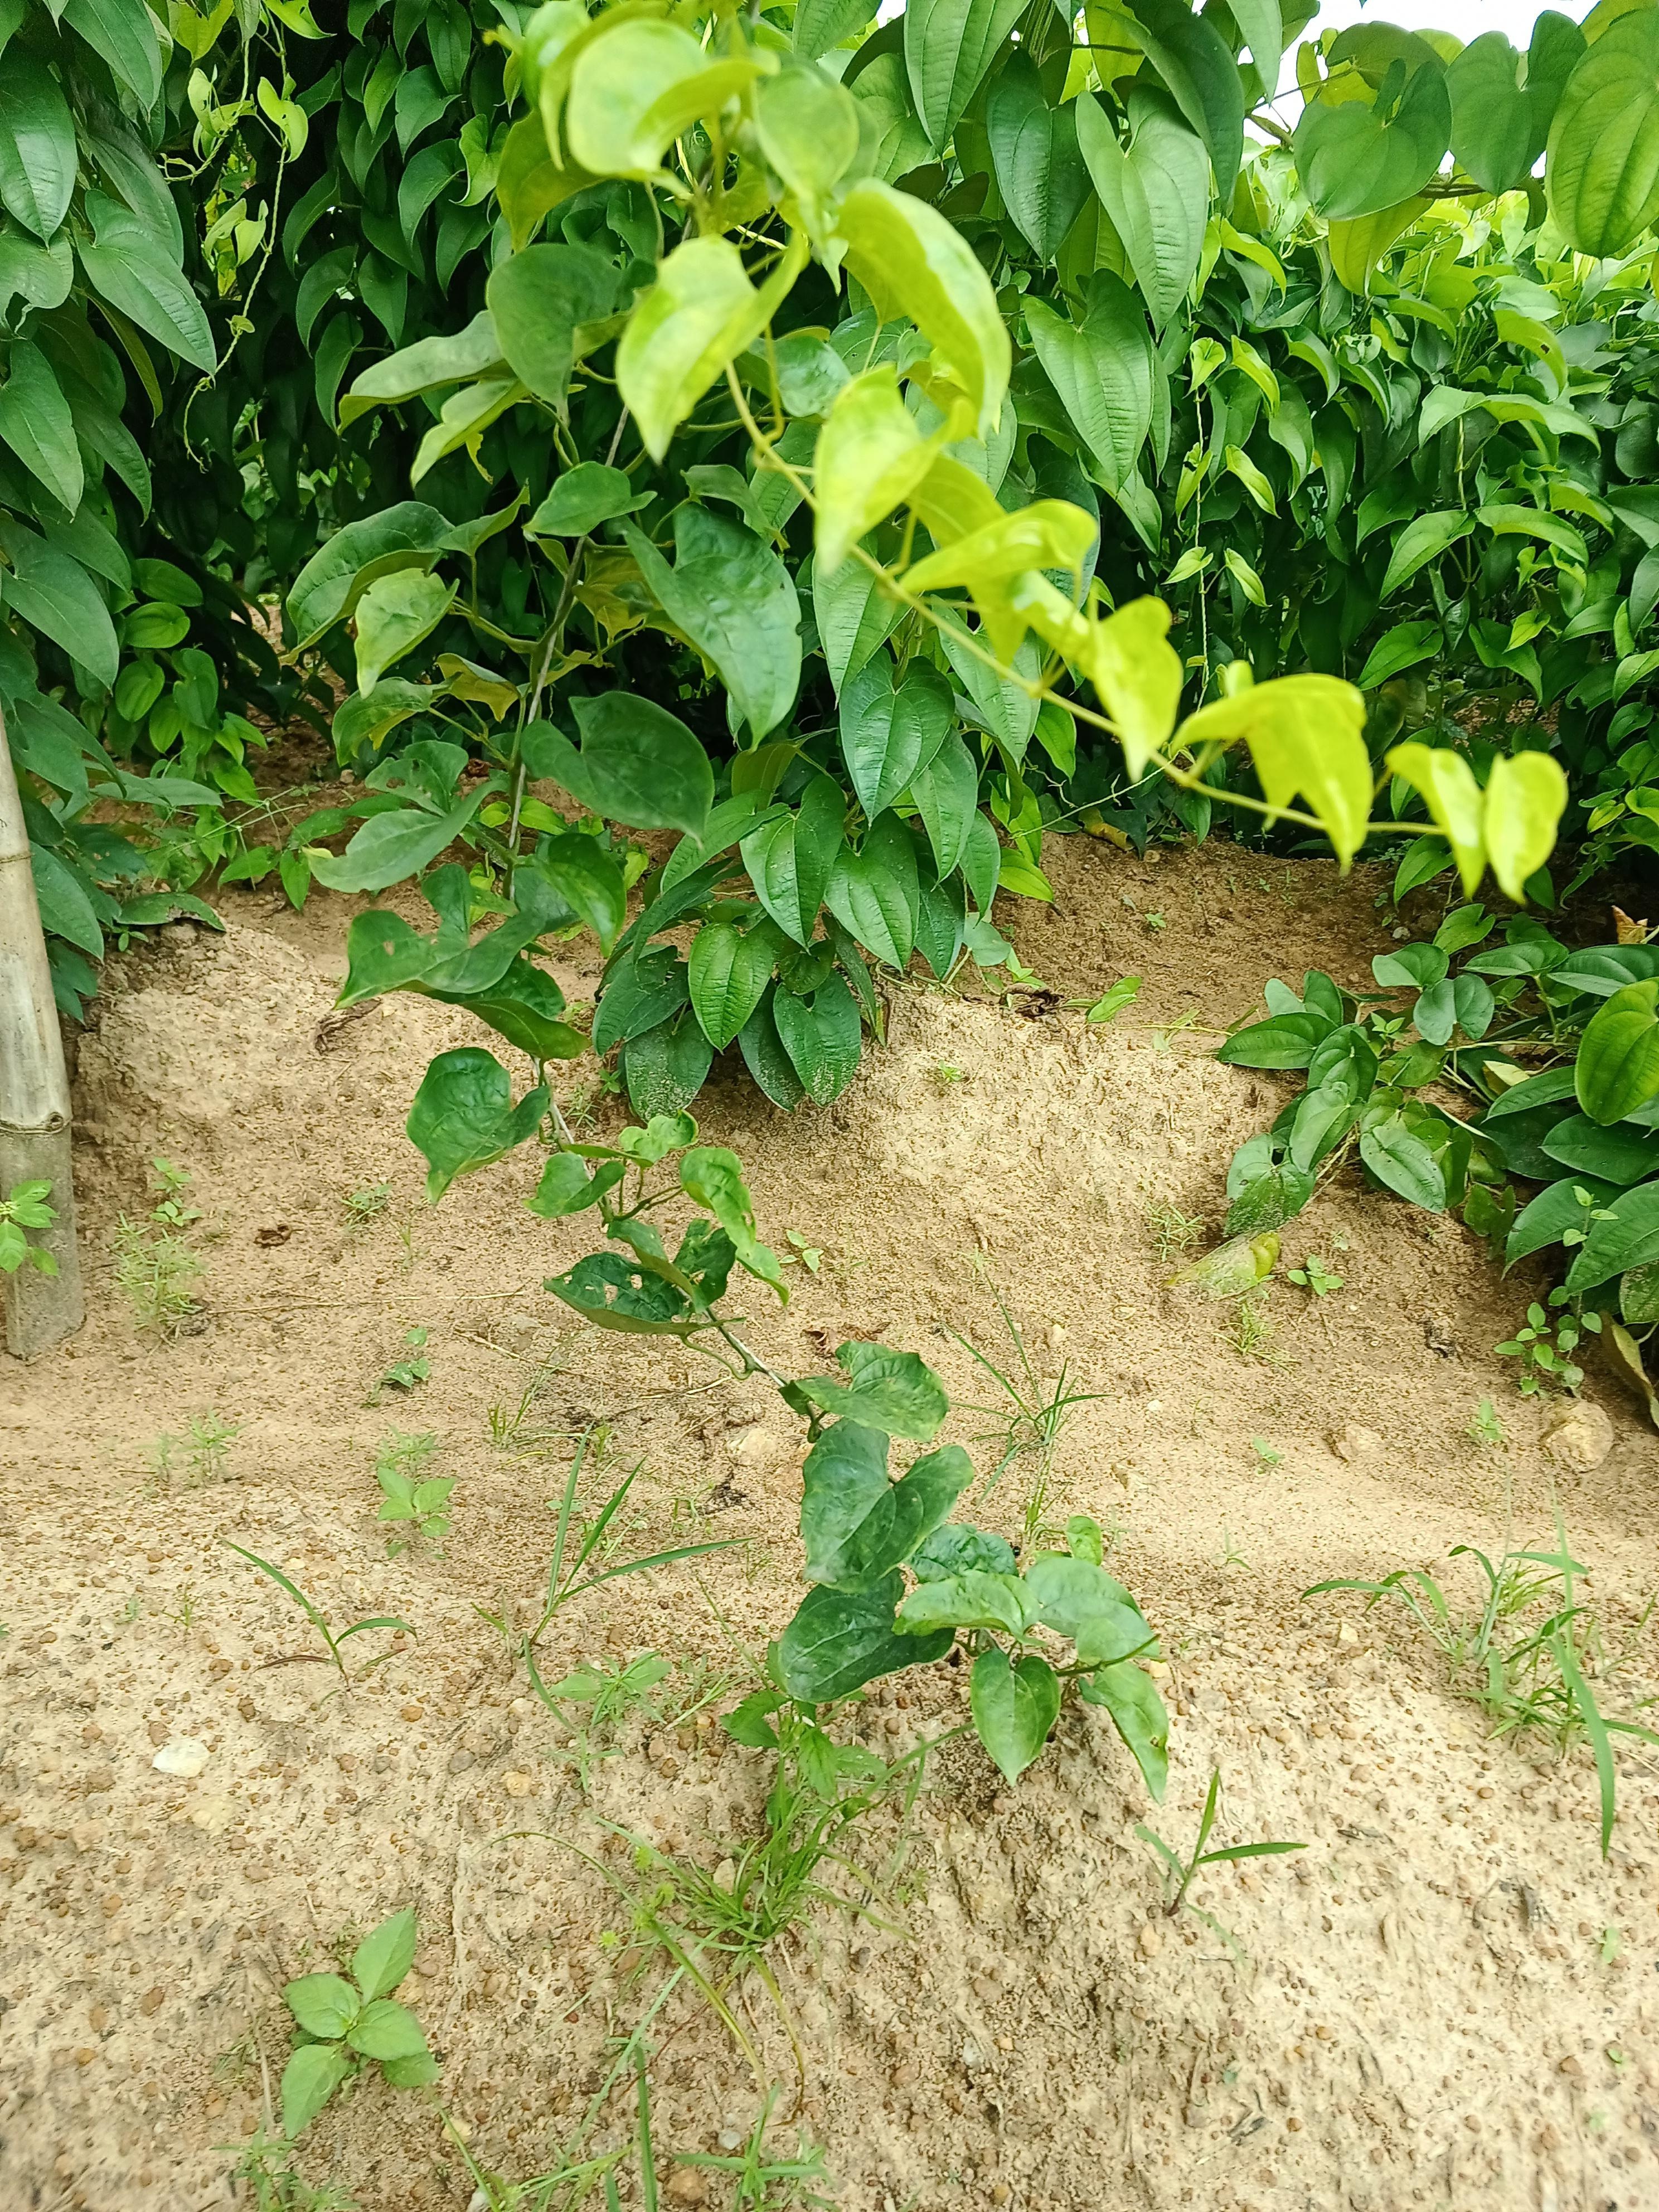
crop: yam
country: Nigeria
